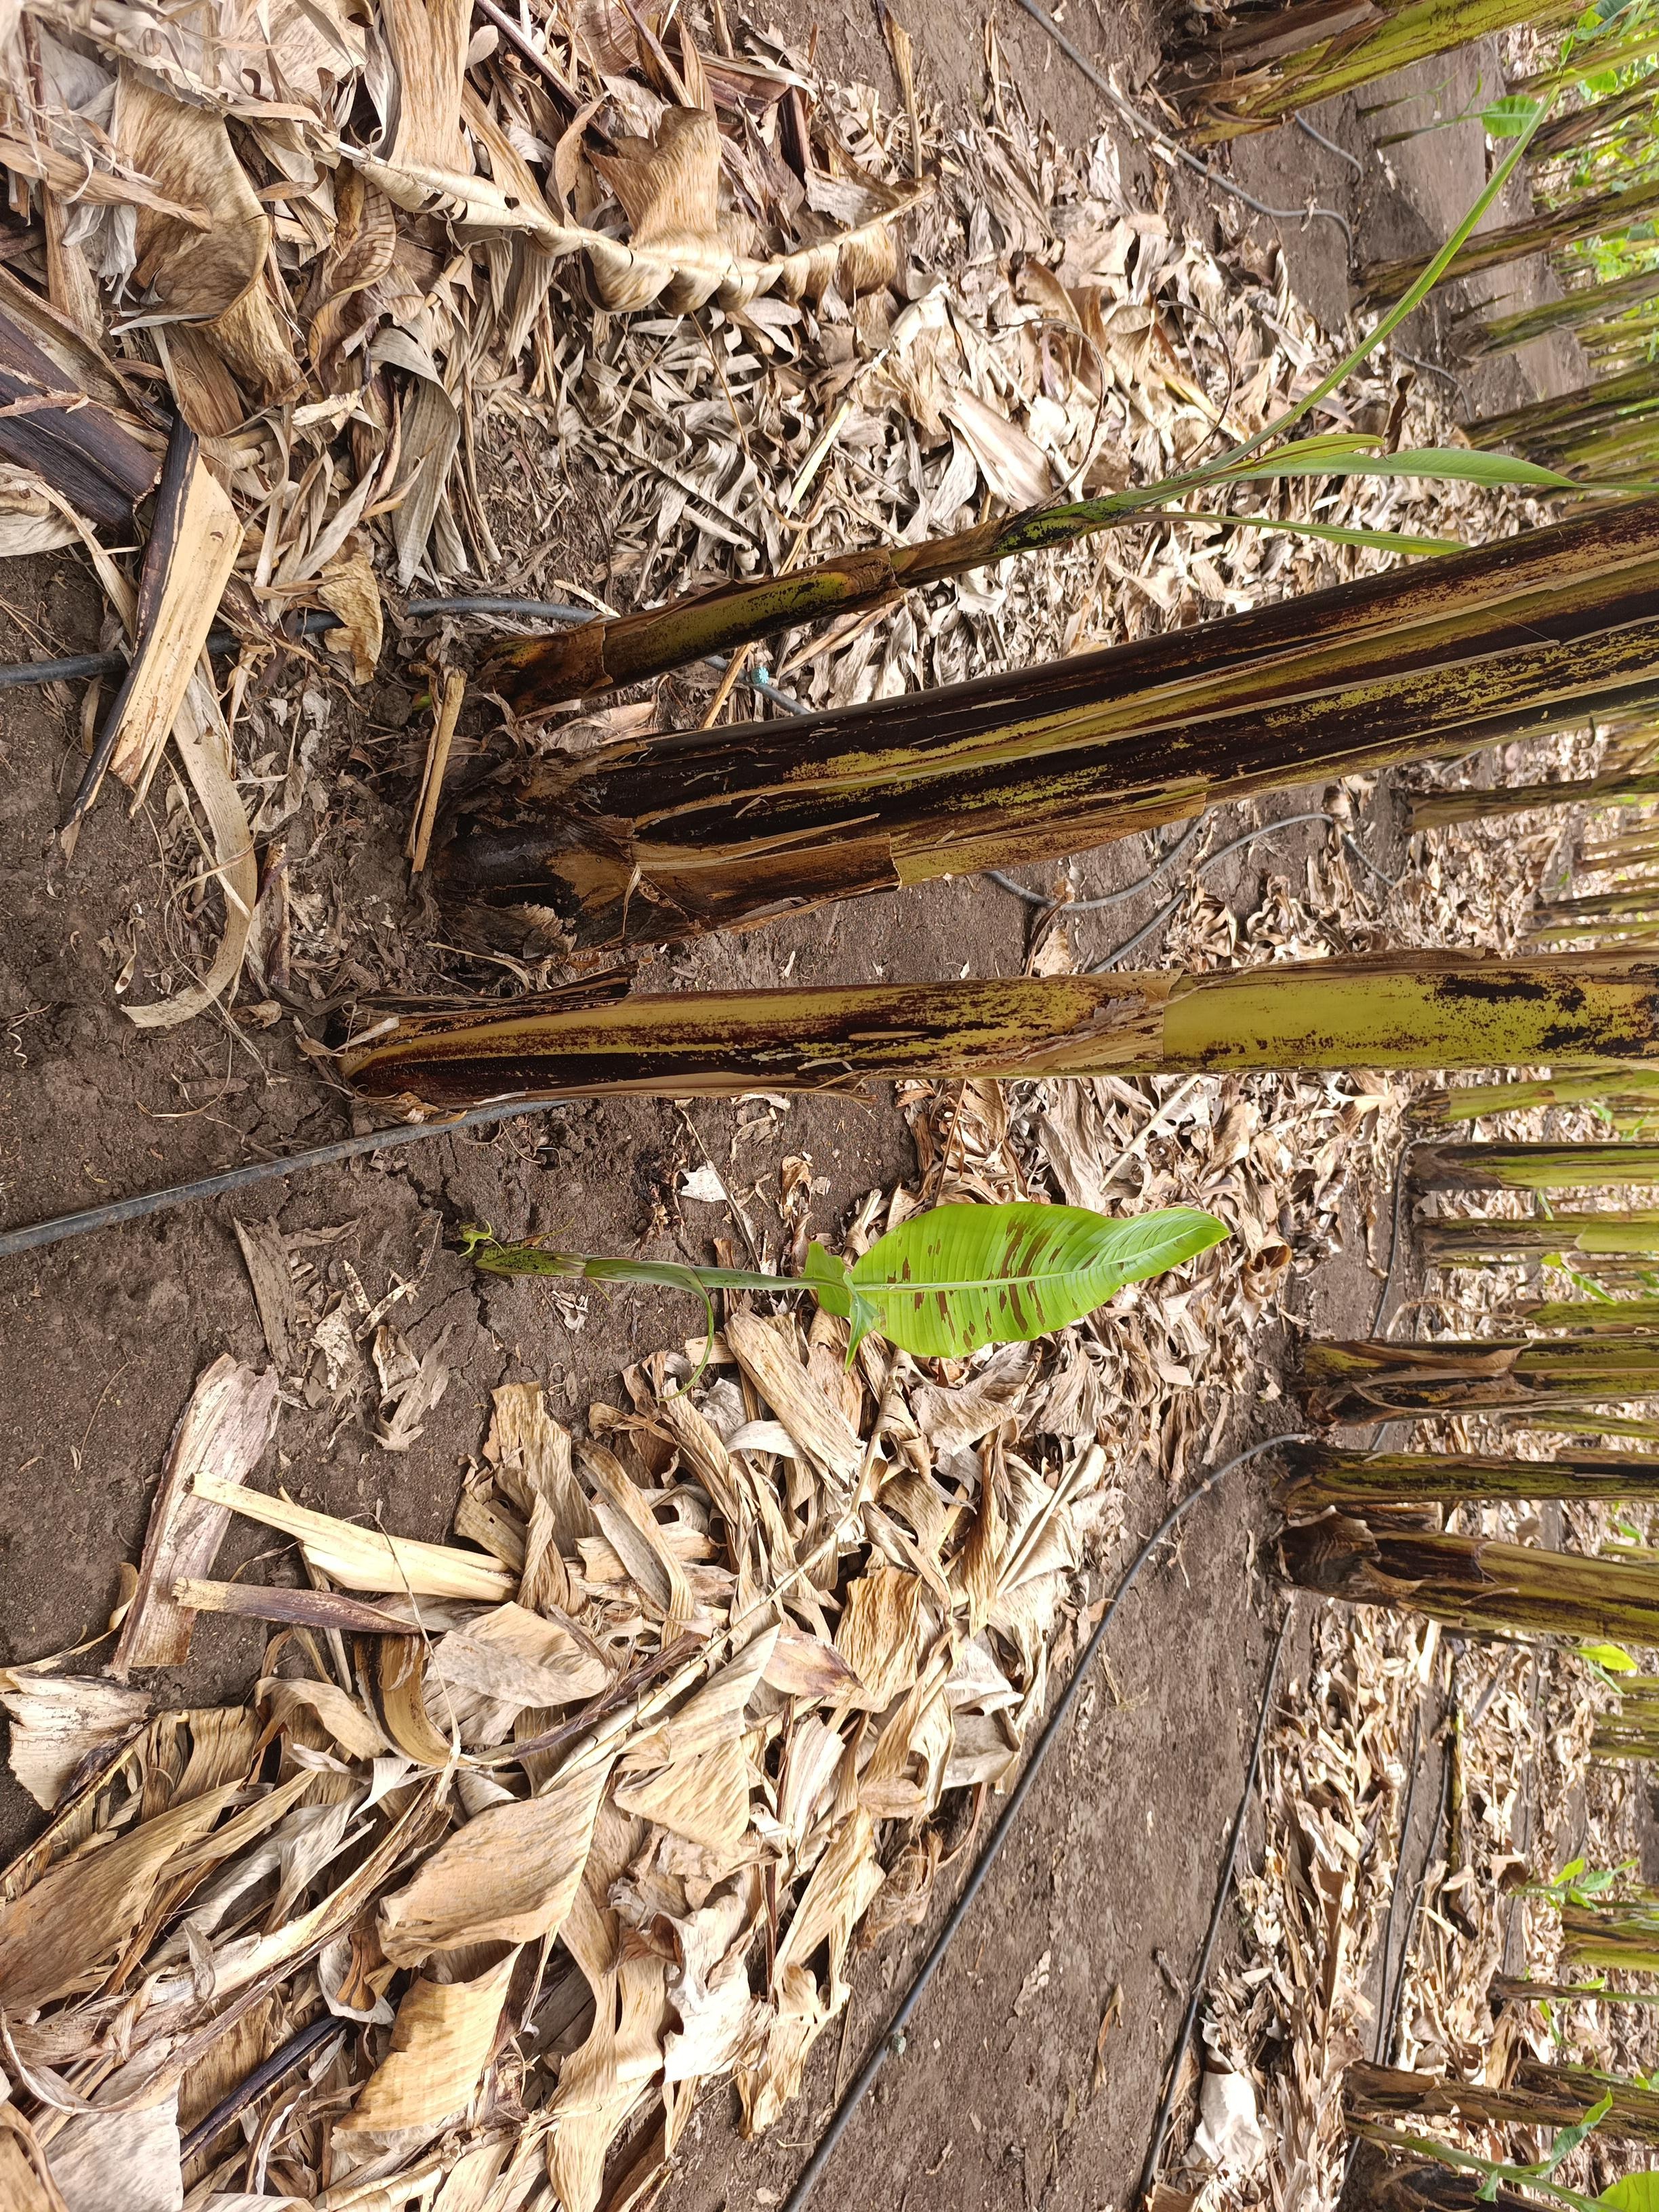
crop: banana
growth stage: emergence sucker
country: Tanzania
